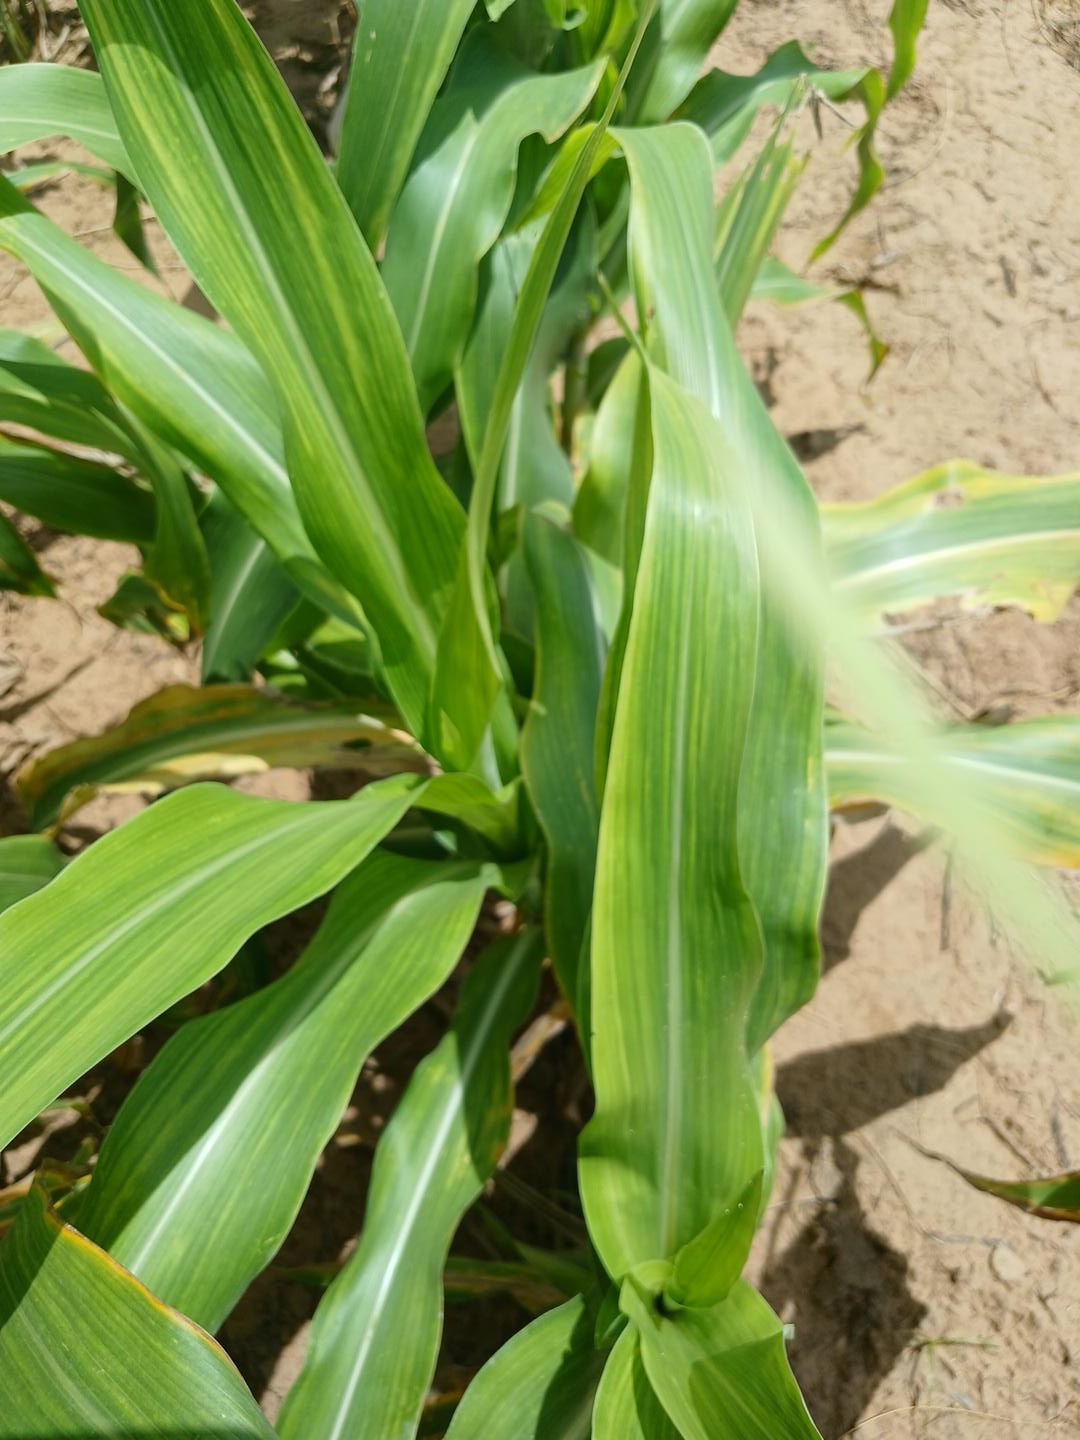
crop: sorghum
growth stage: vegetative
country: Senegal
